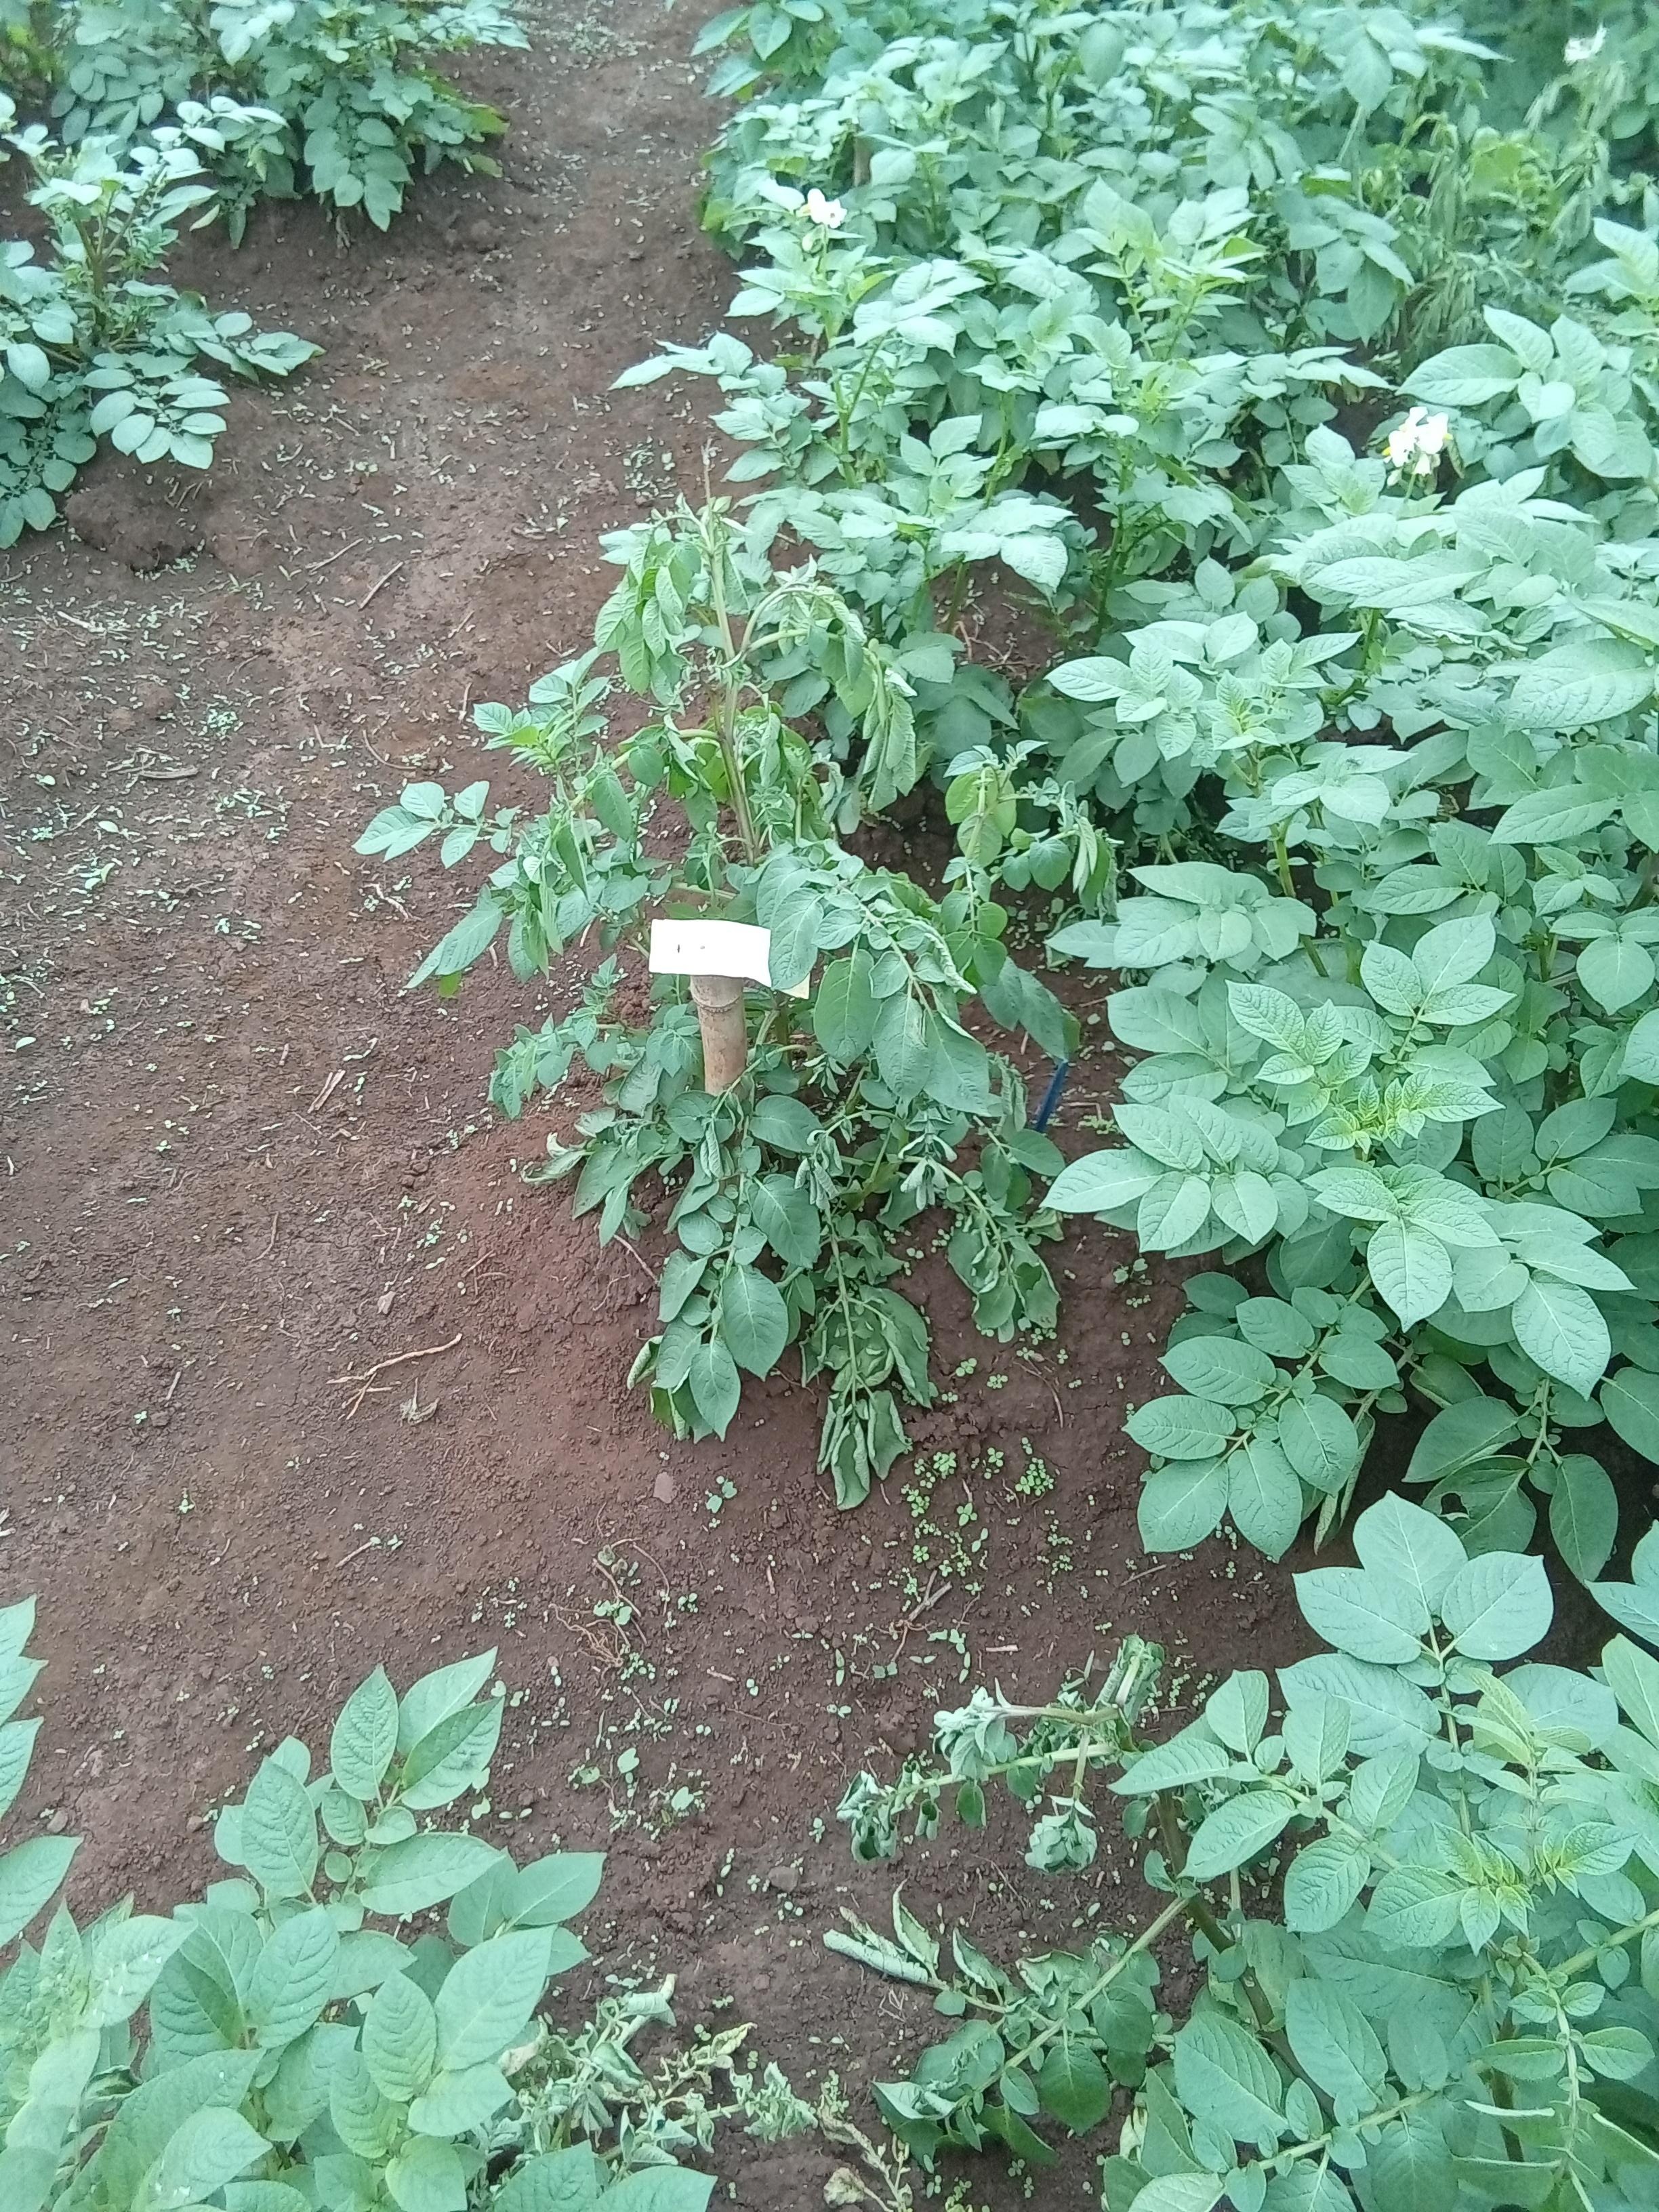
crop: potato
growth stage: flowering
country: Kenya
